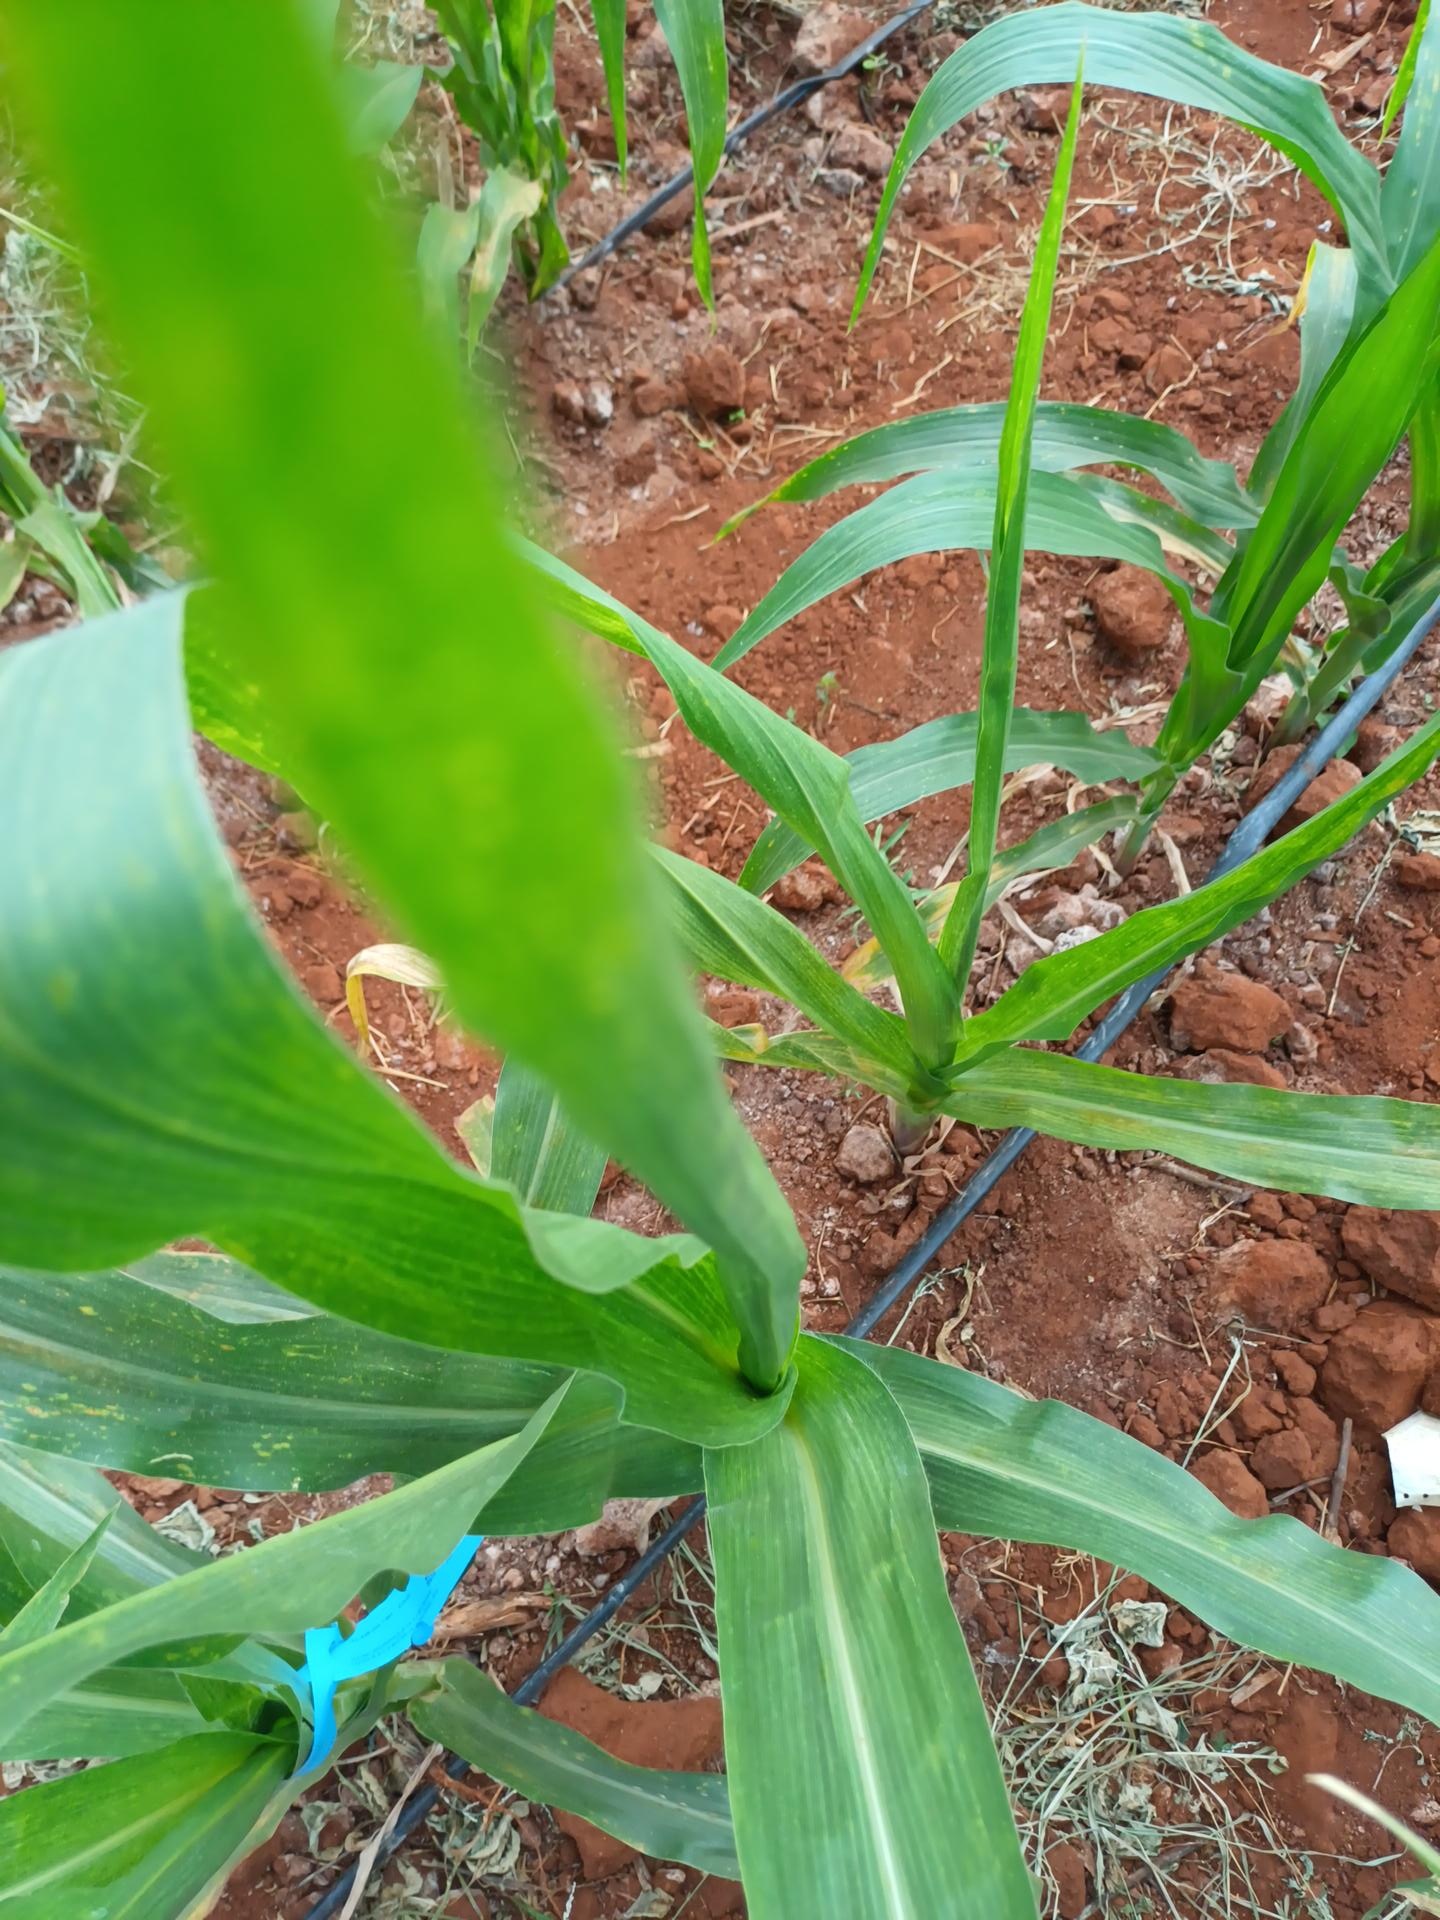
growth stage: vegetative
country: Kenya
